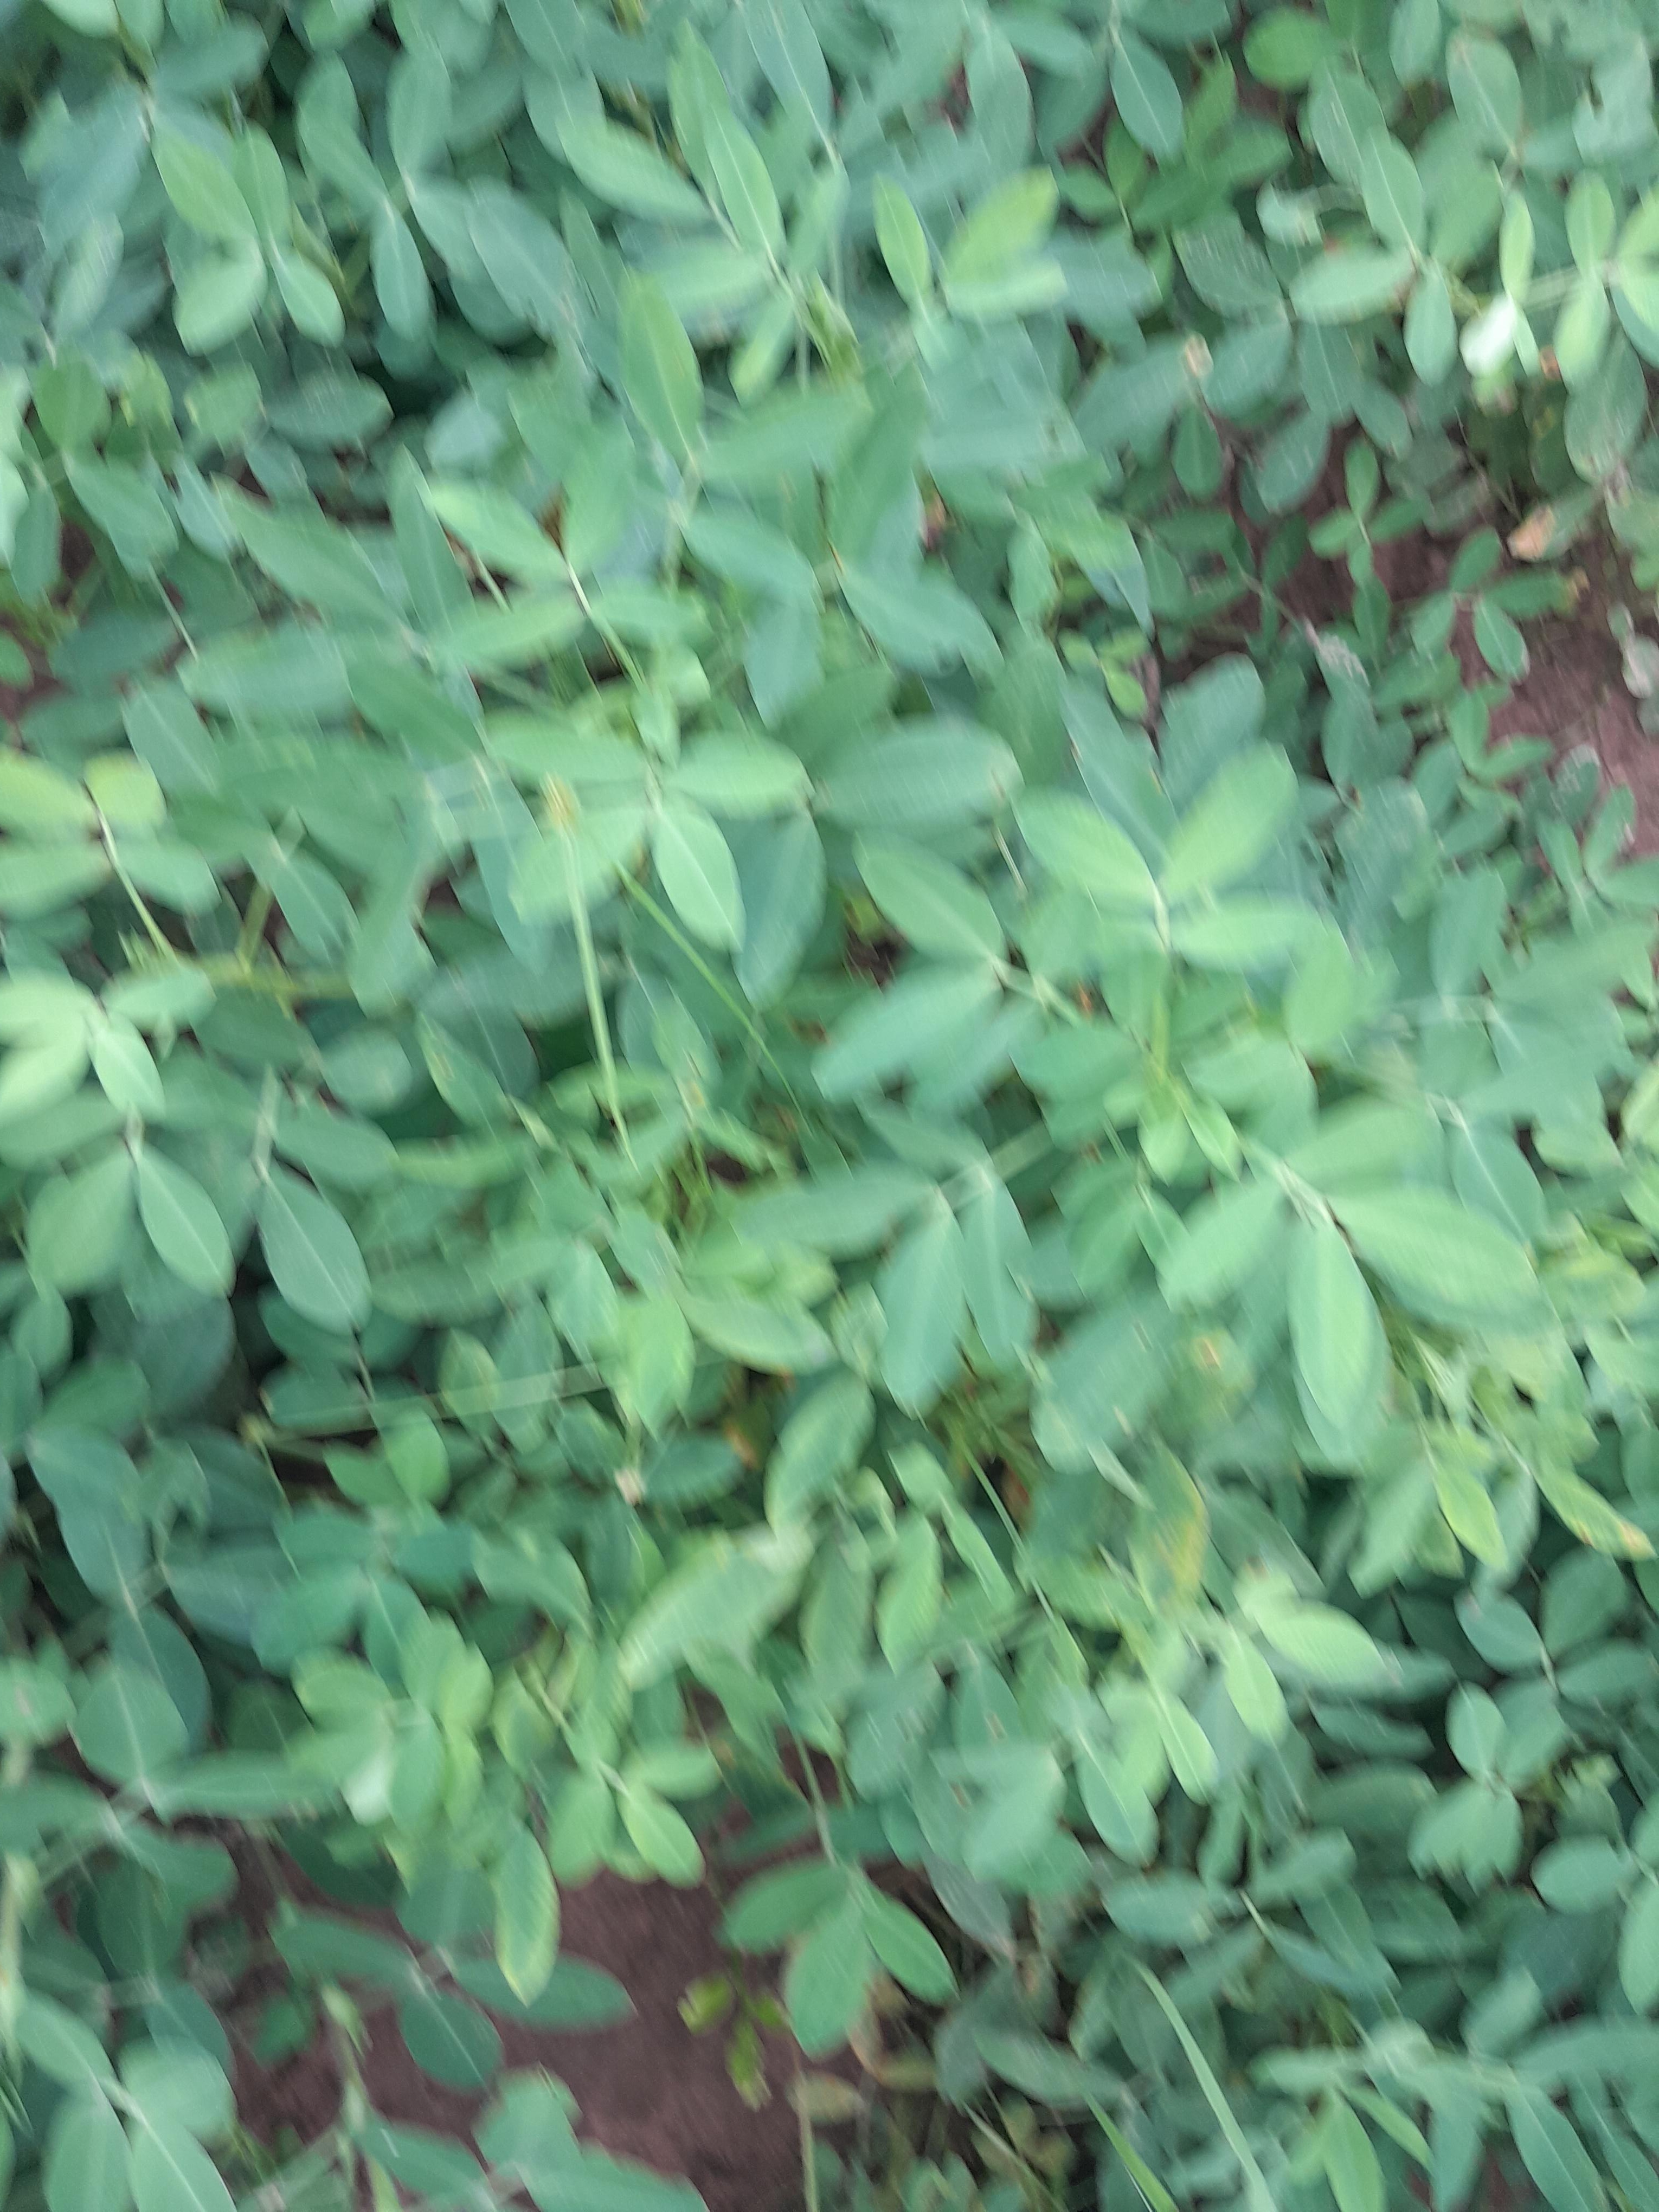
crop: groundnut
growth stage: flowering
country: Senegal
